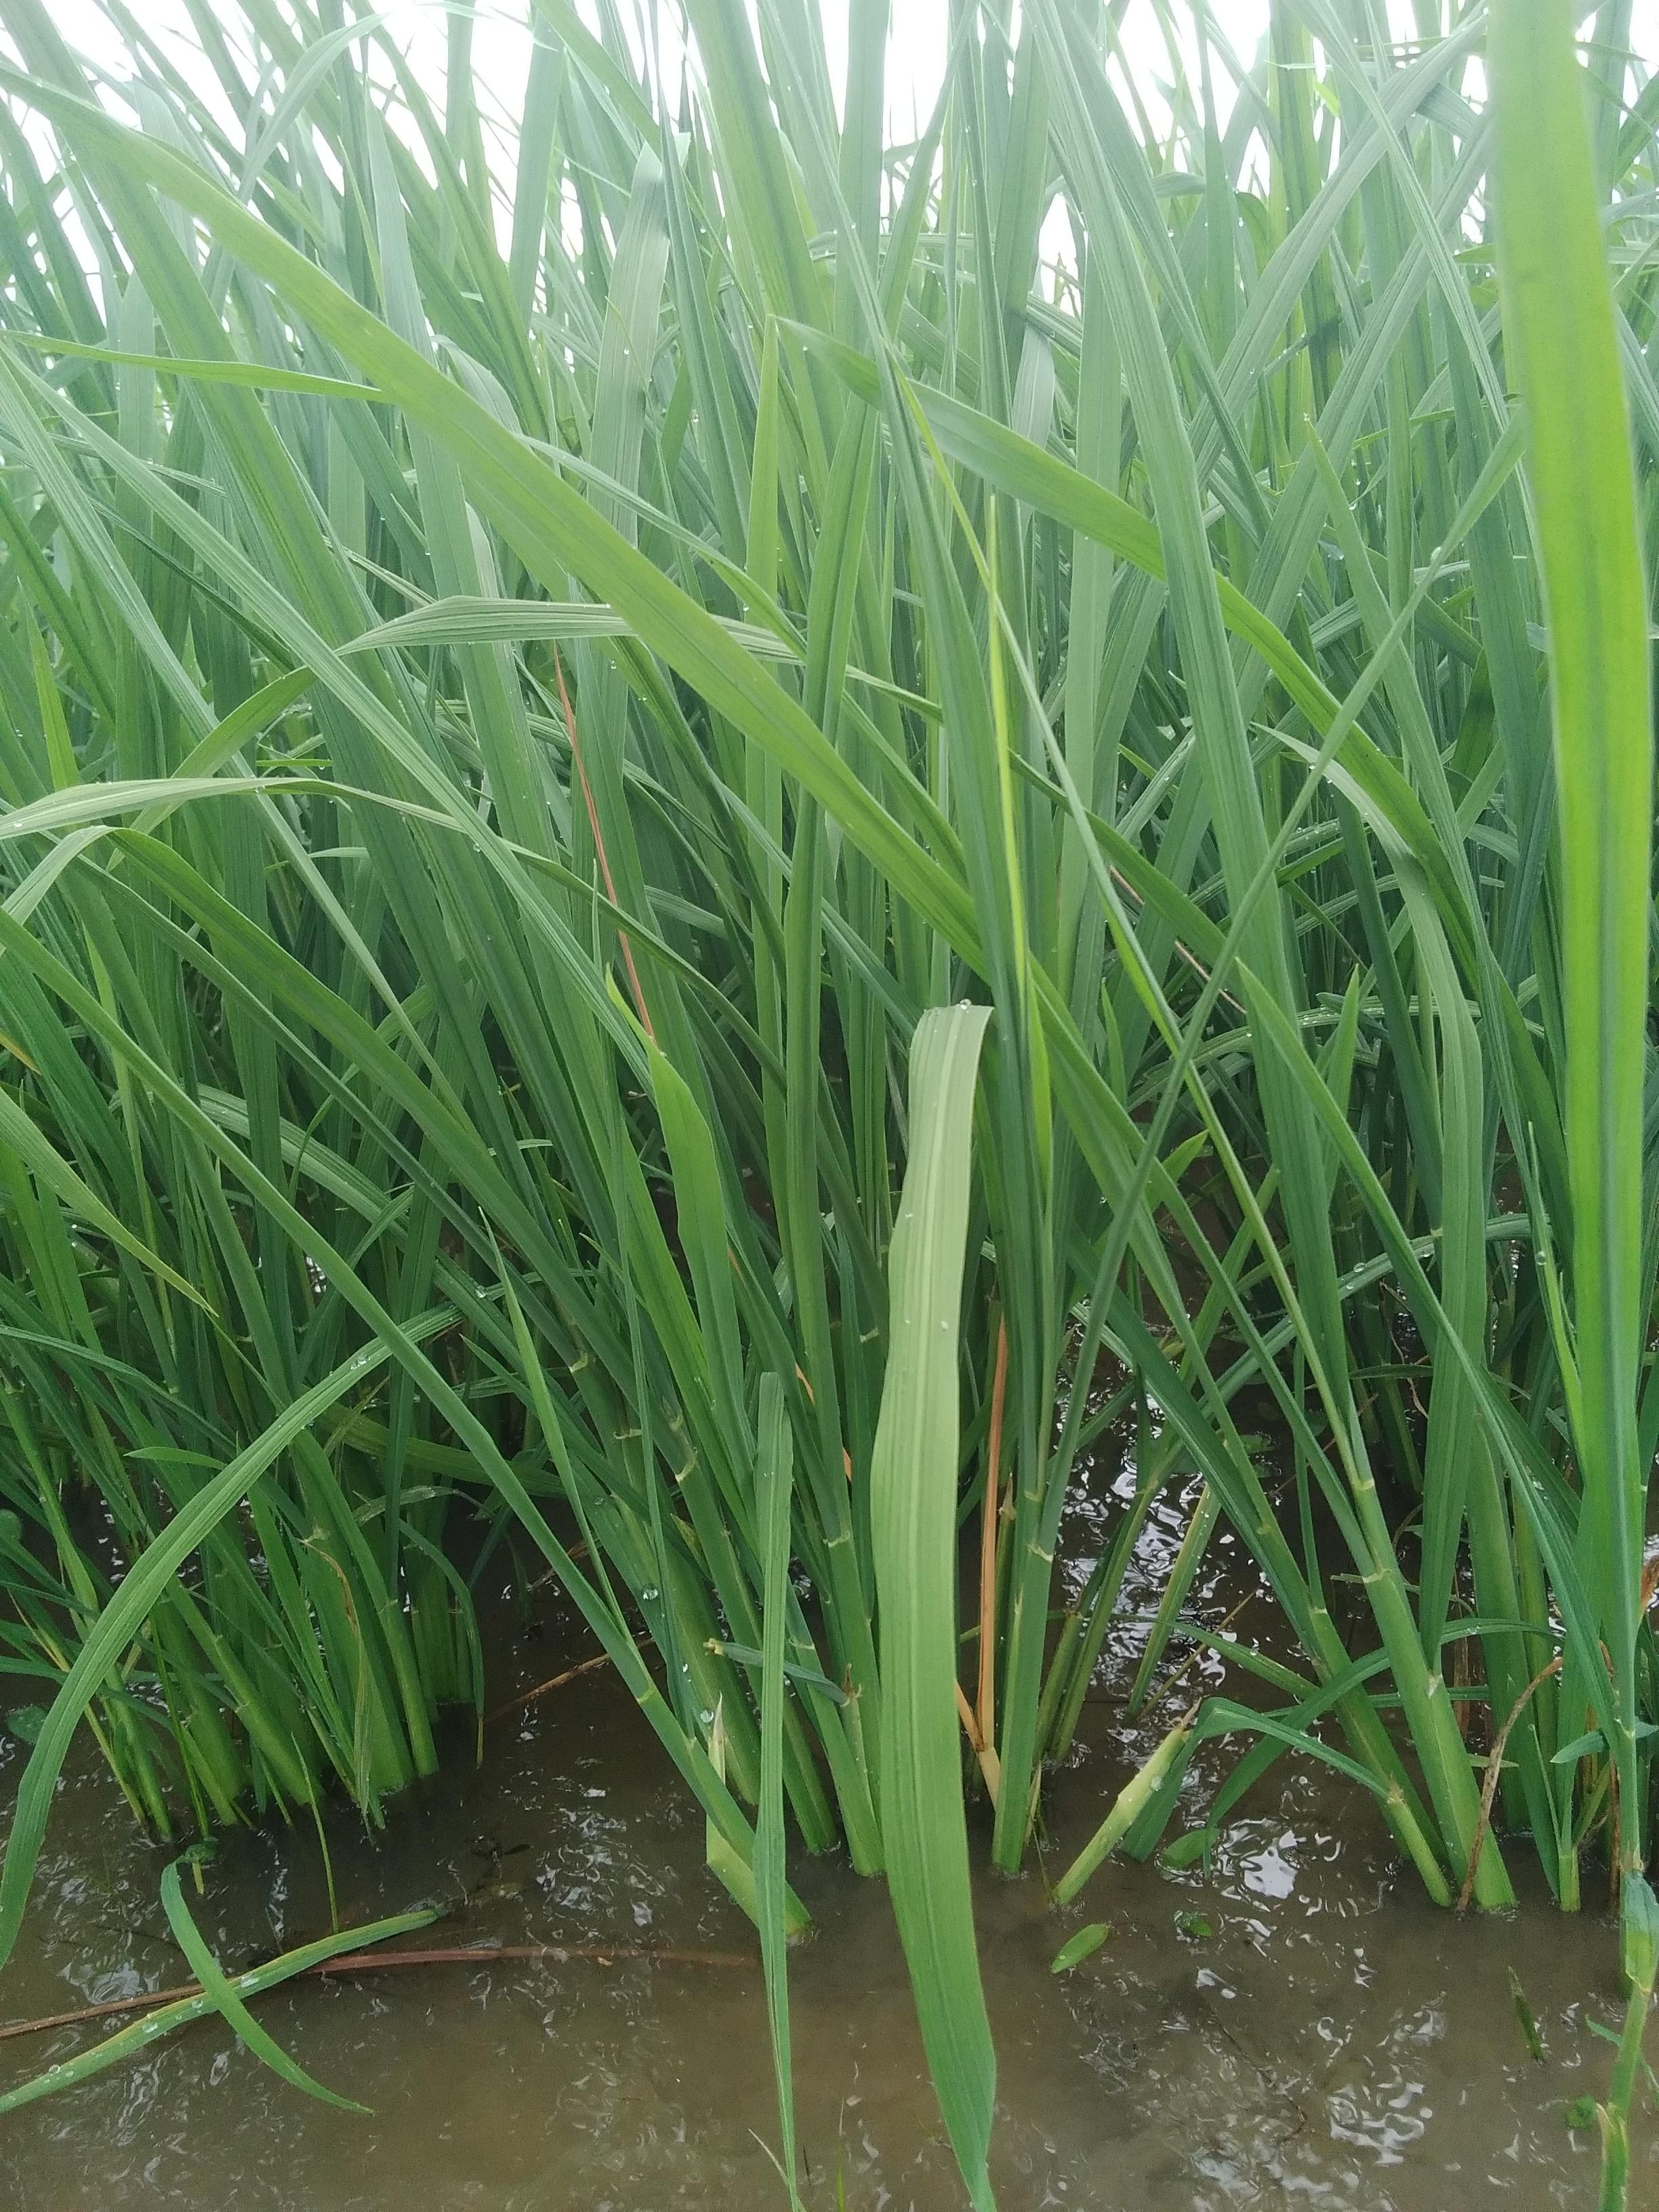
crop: rice
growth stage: elongation stem
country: Nigeria
